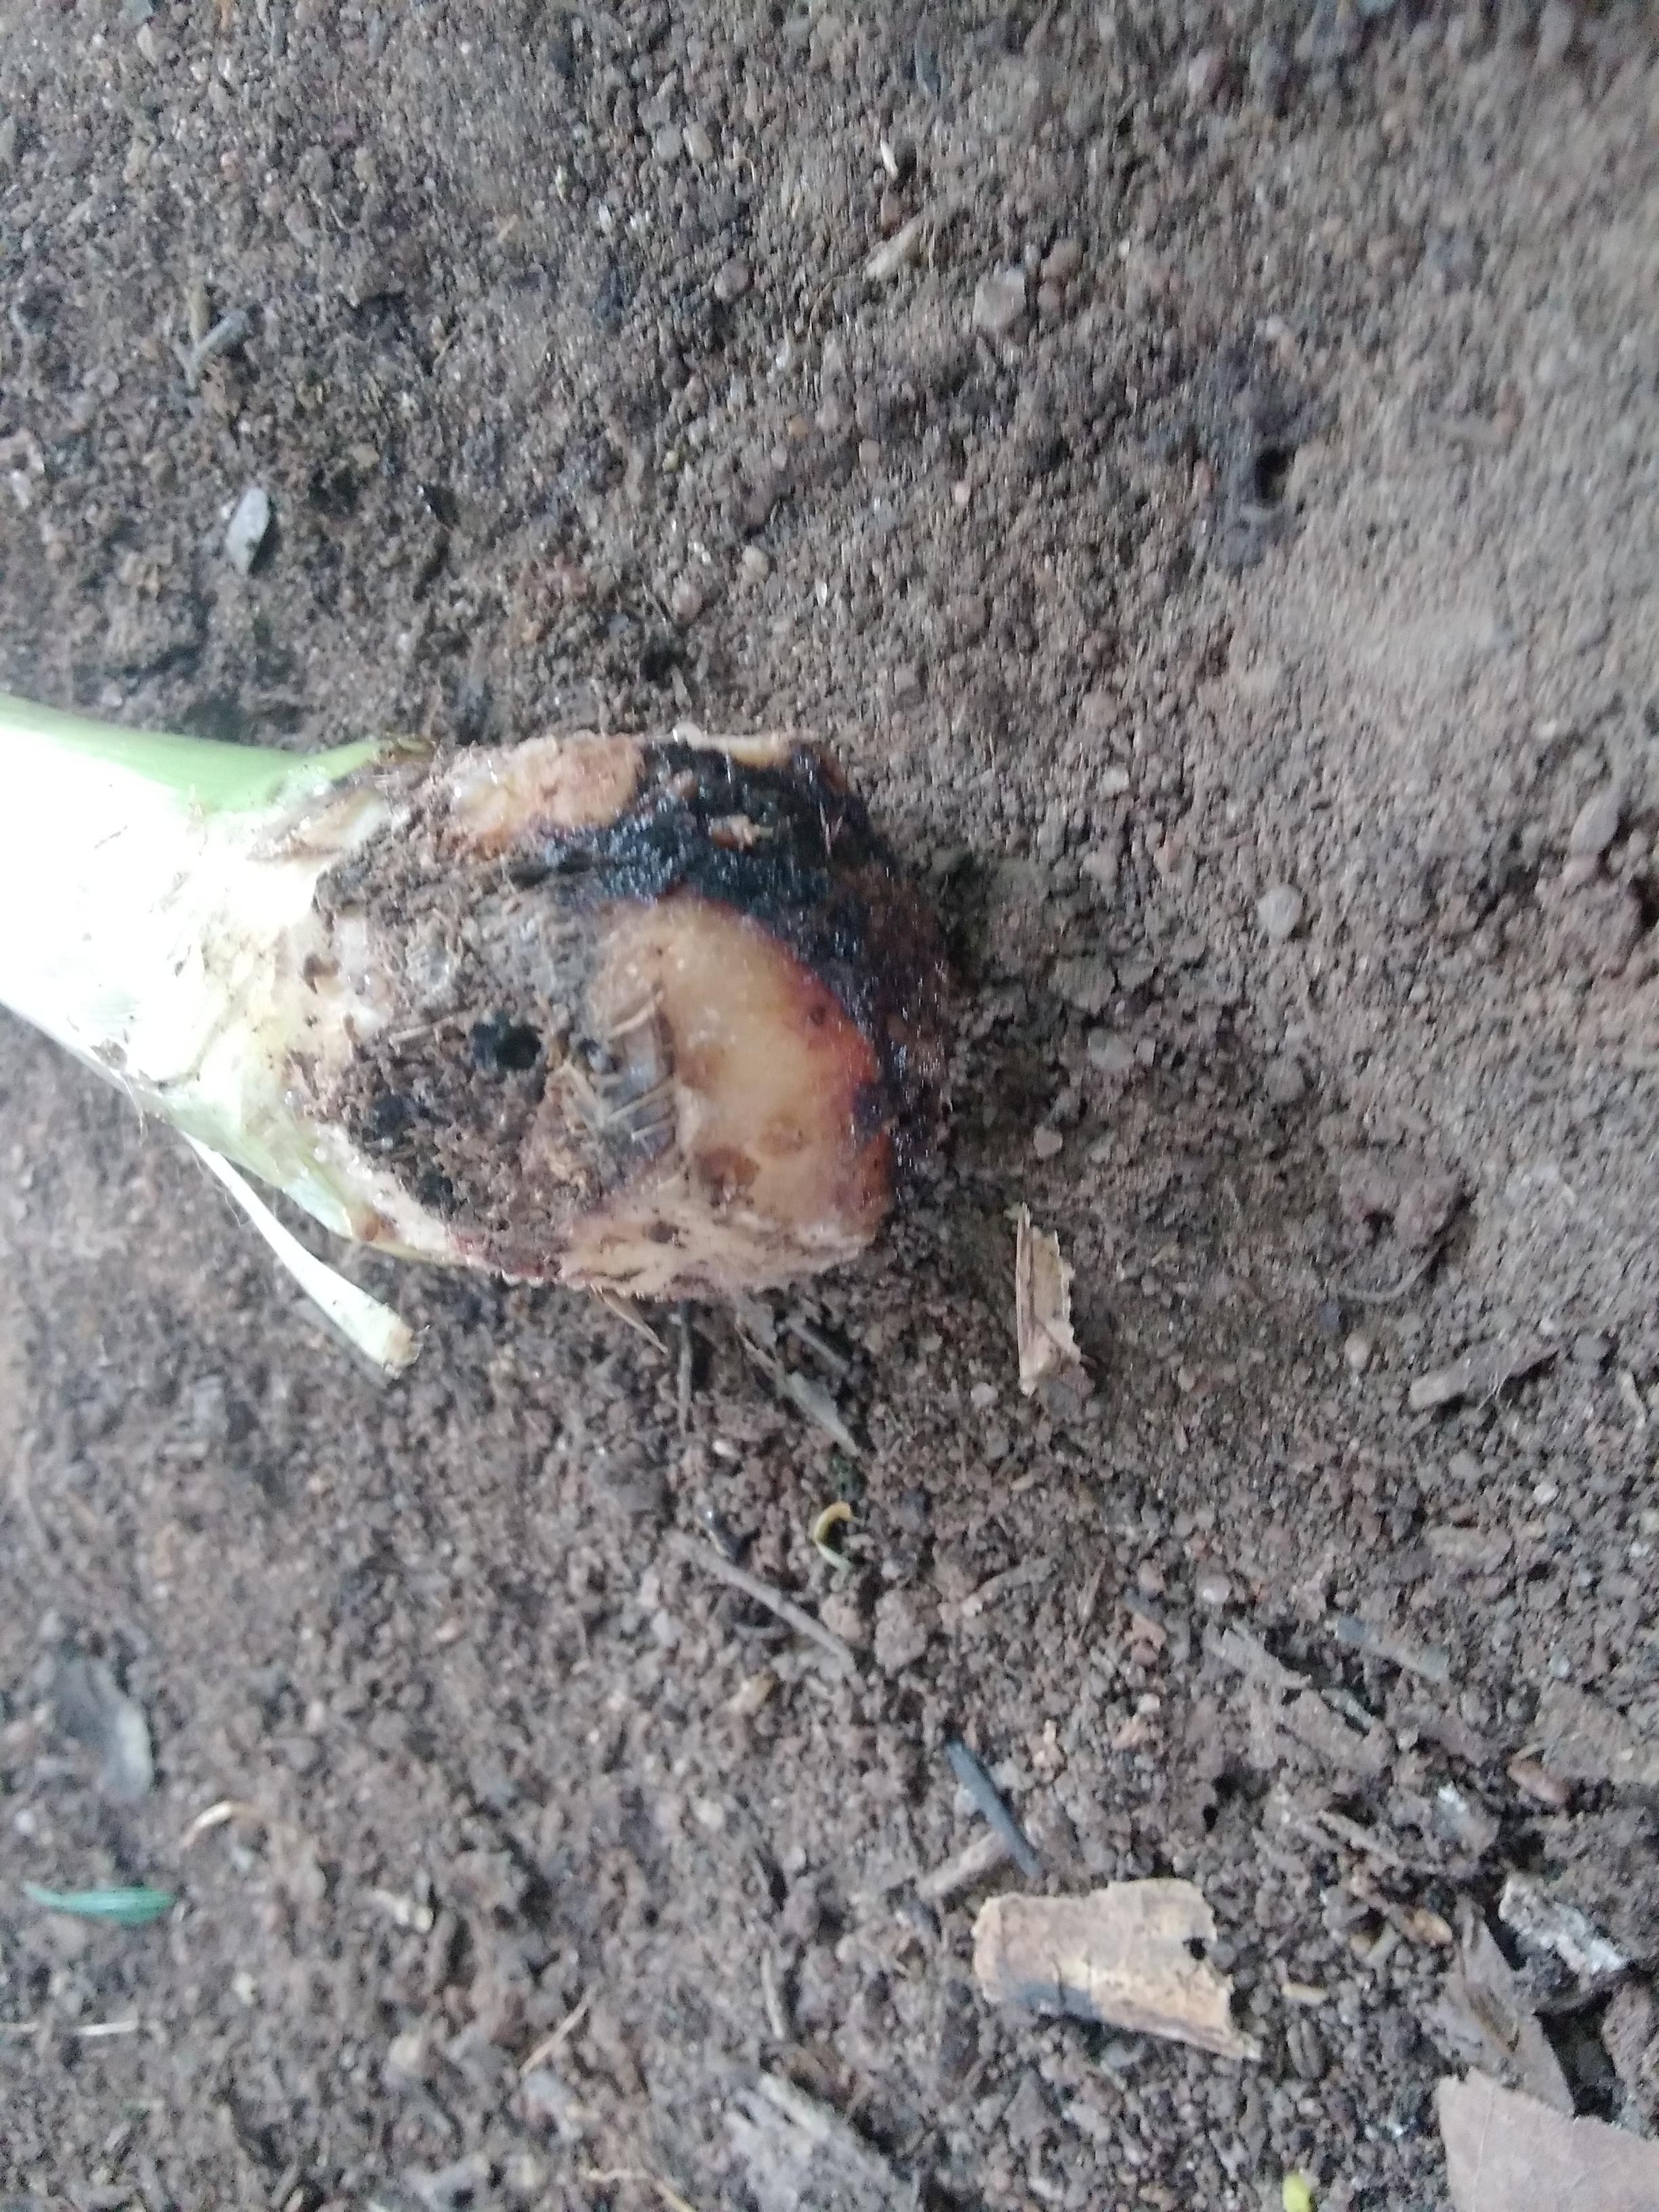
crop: banana
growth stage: vegetative
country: Tanzania
